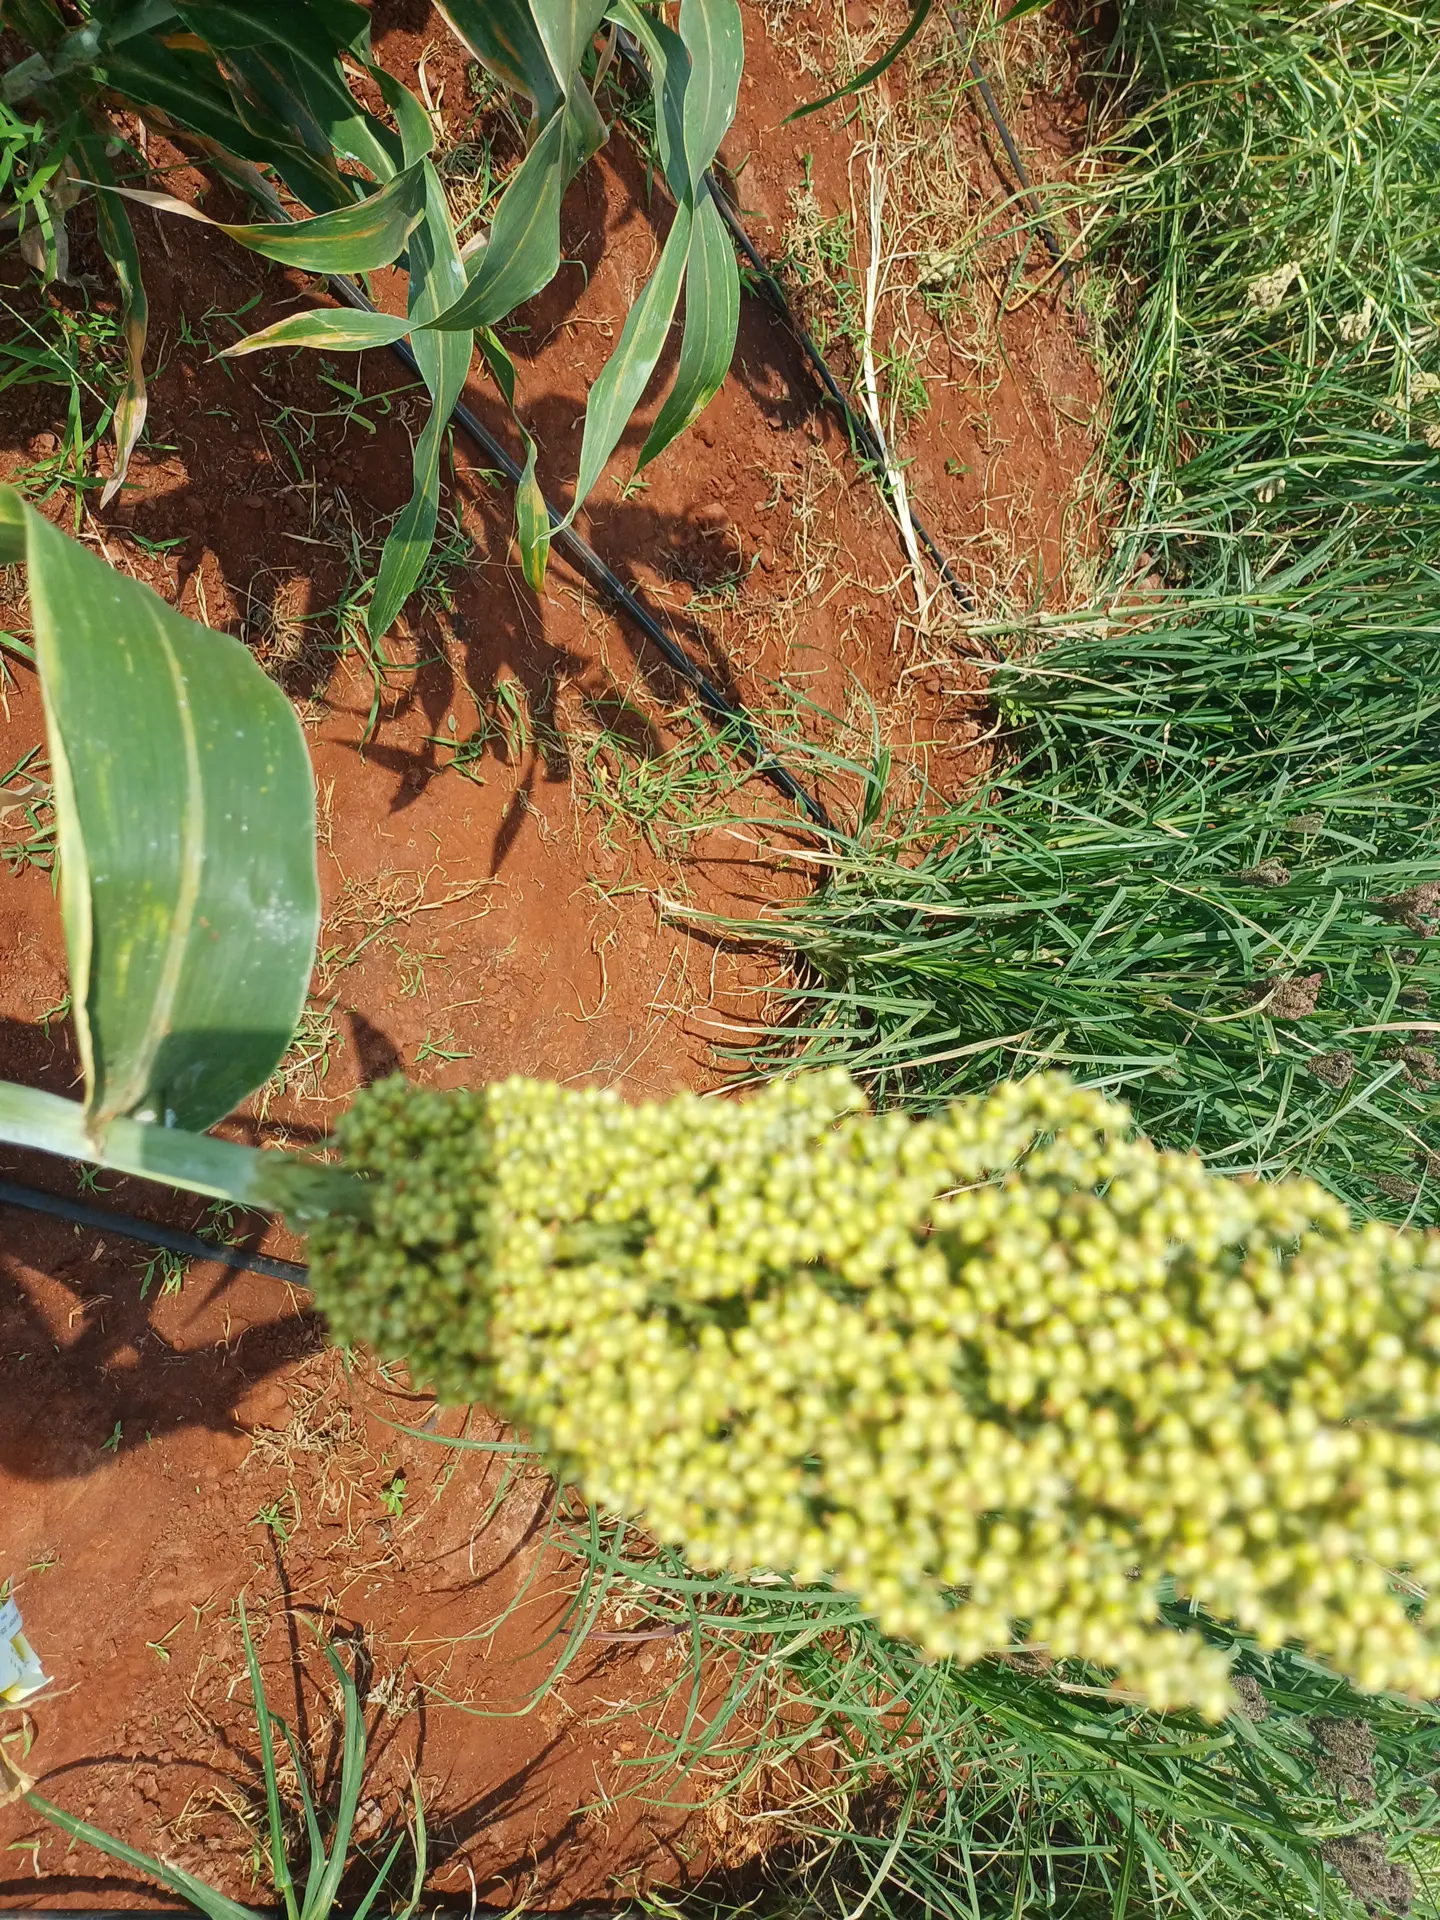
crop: sorghum
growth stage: filling grain
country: Kenya
